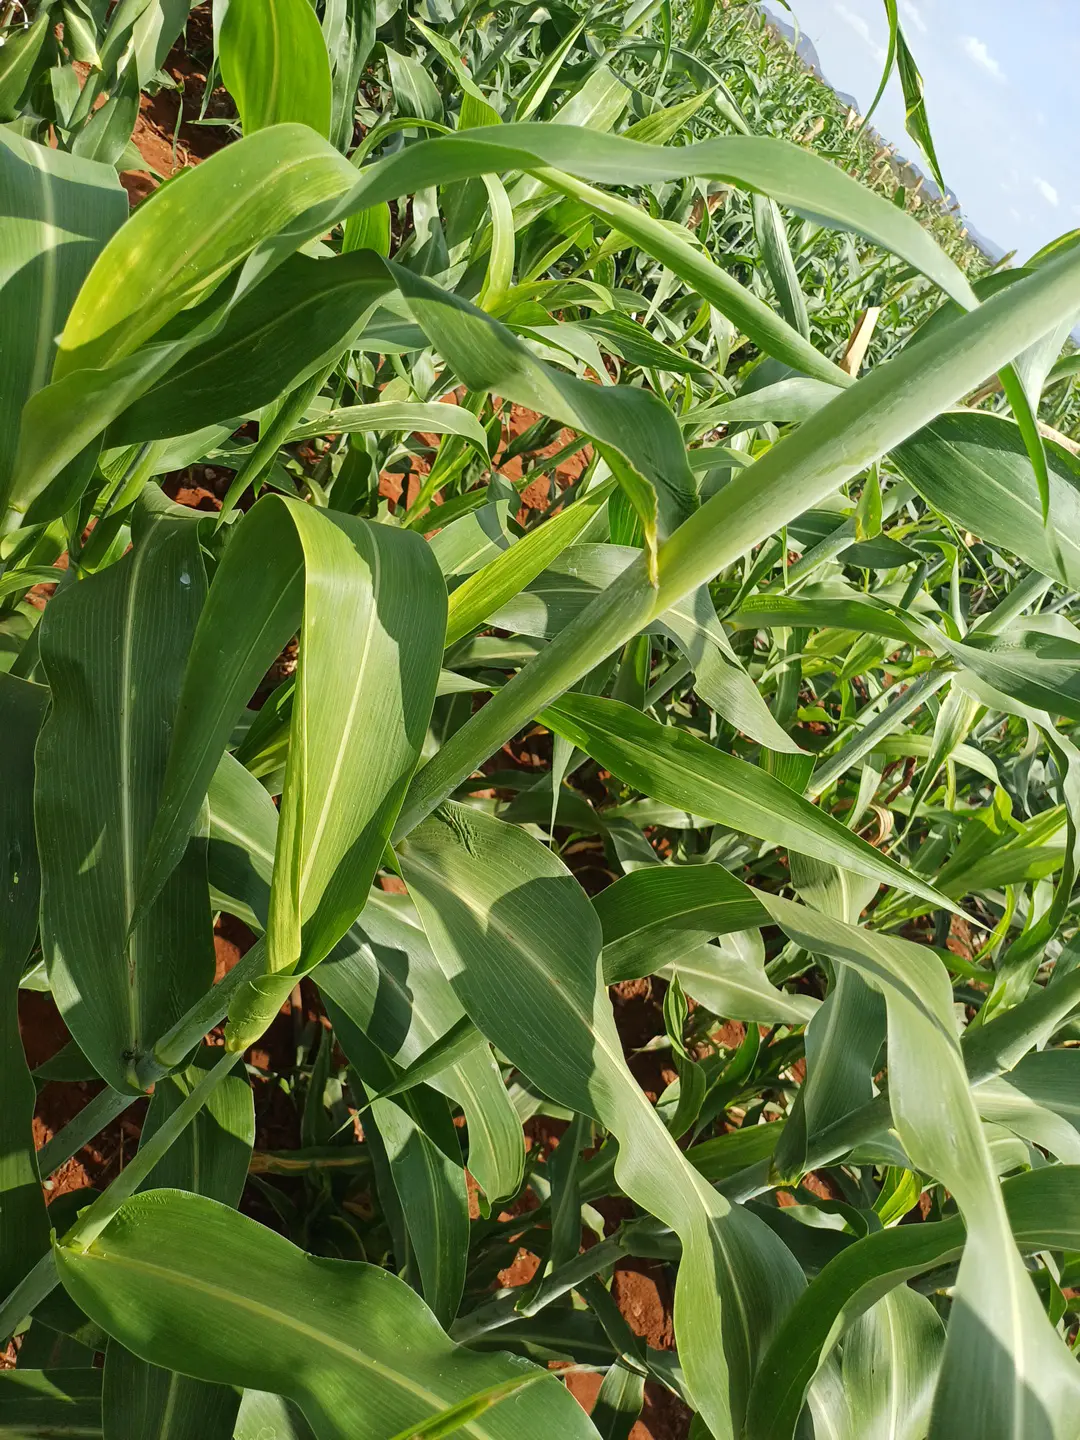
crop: sorghum
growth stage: vegetative
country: Kenya
